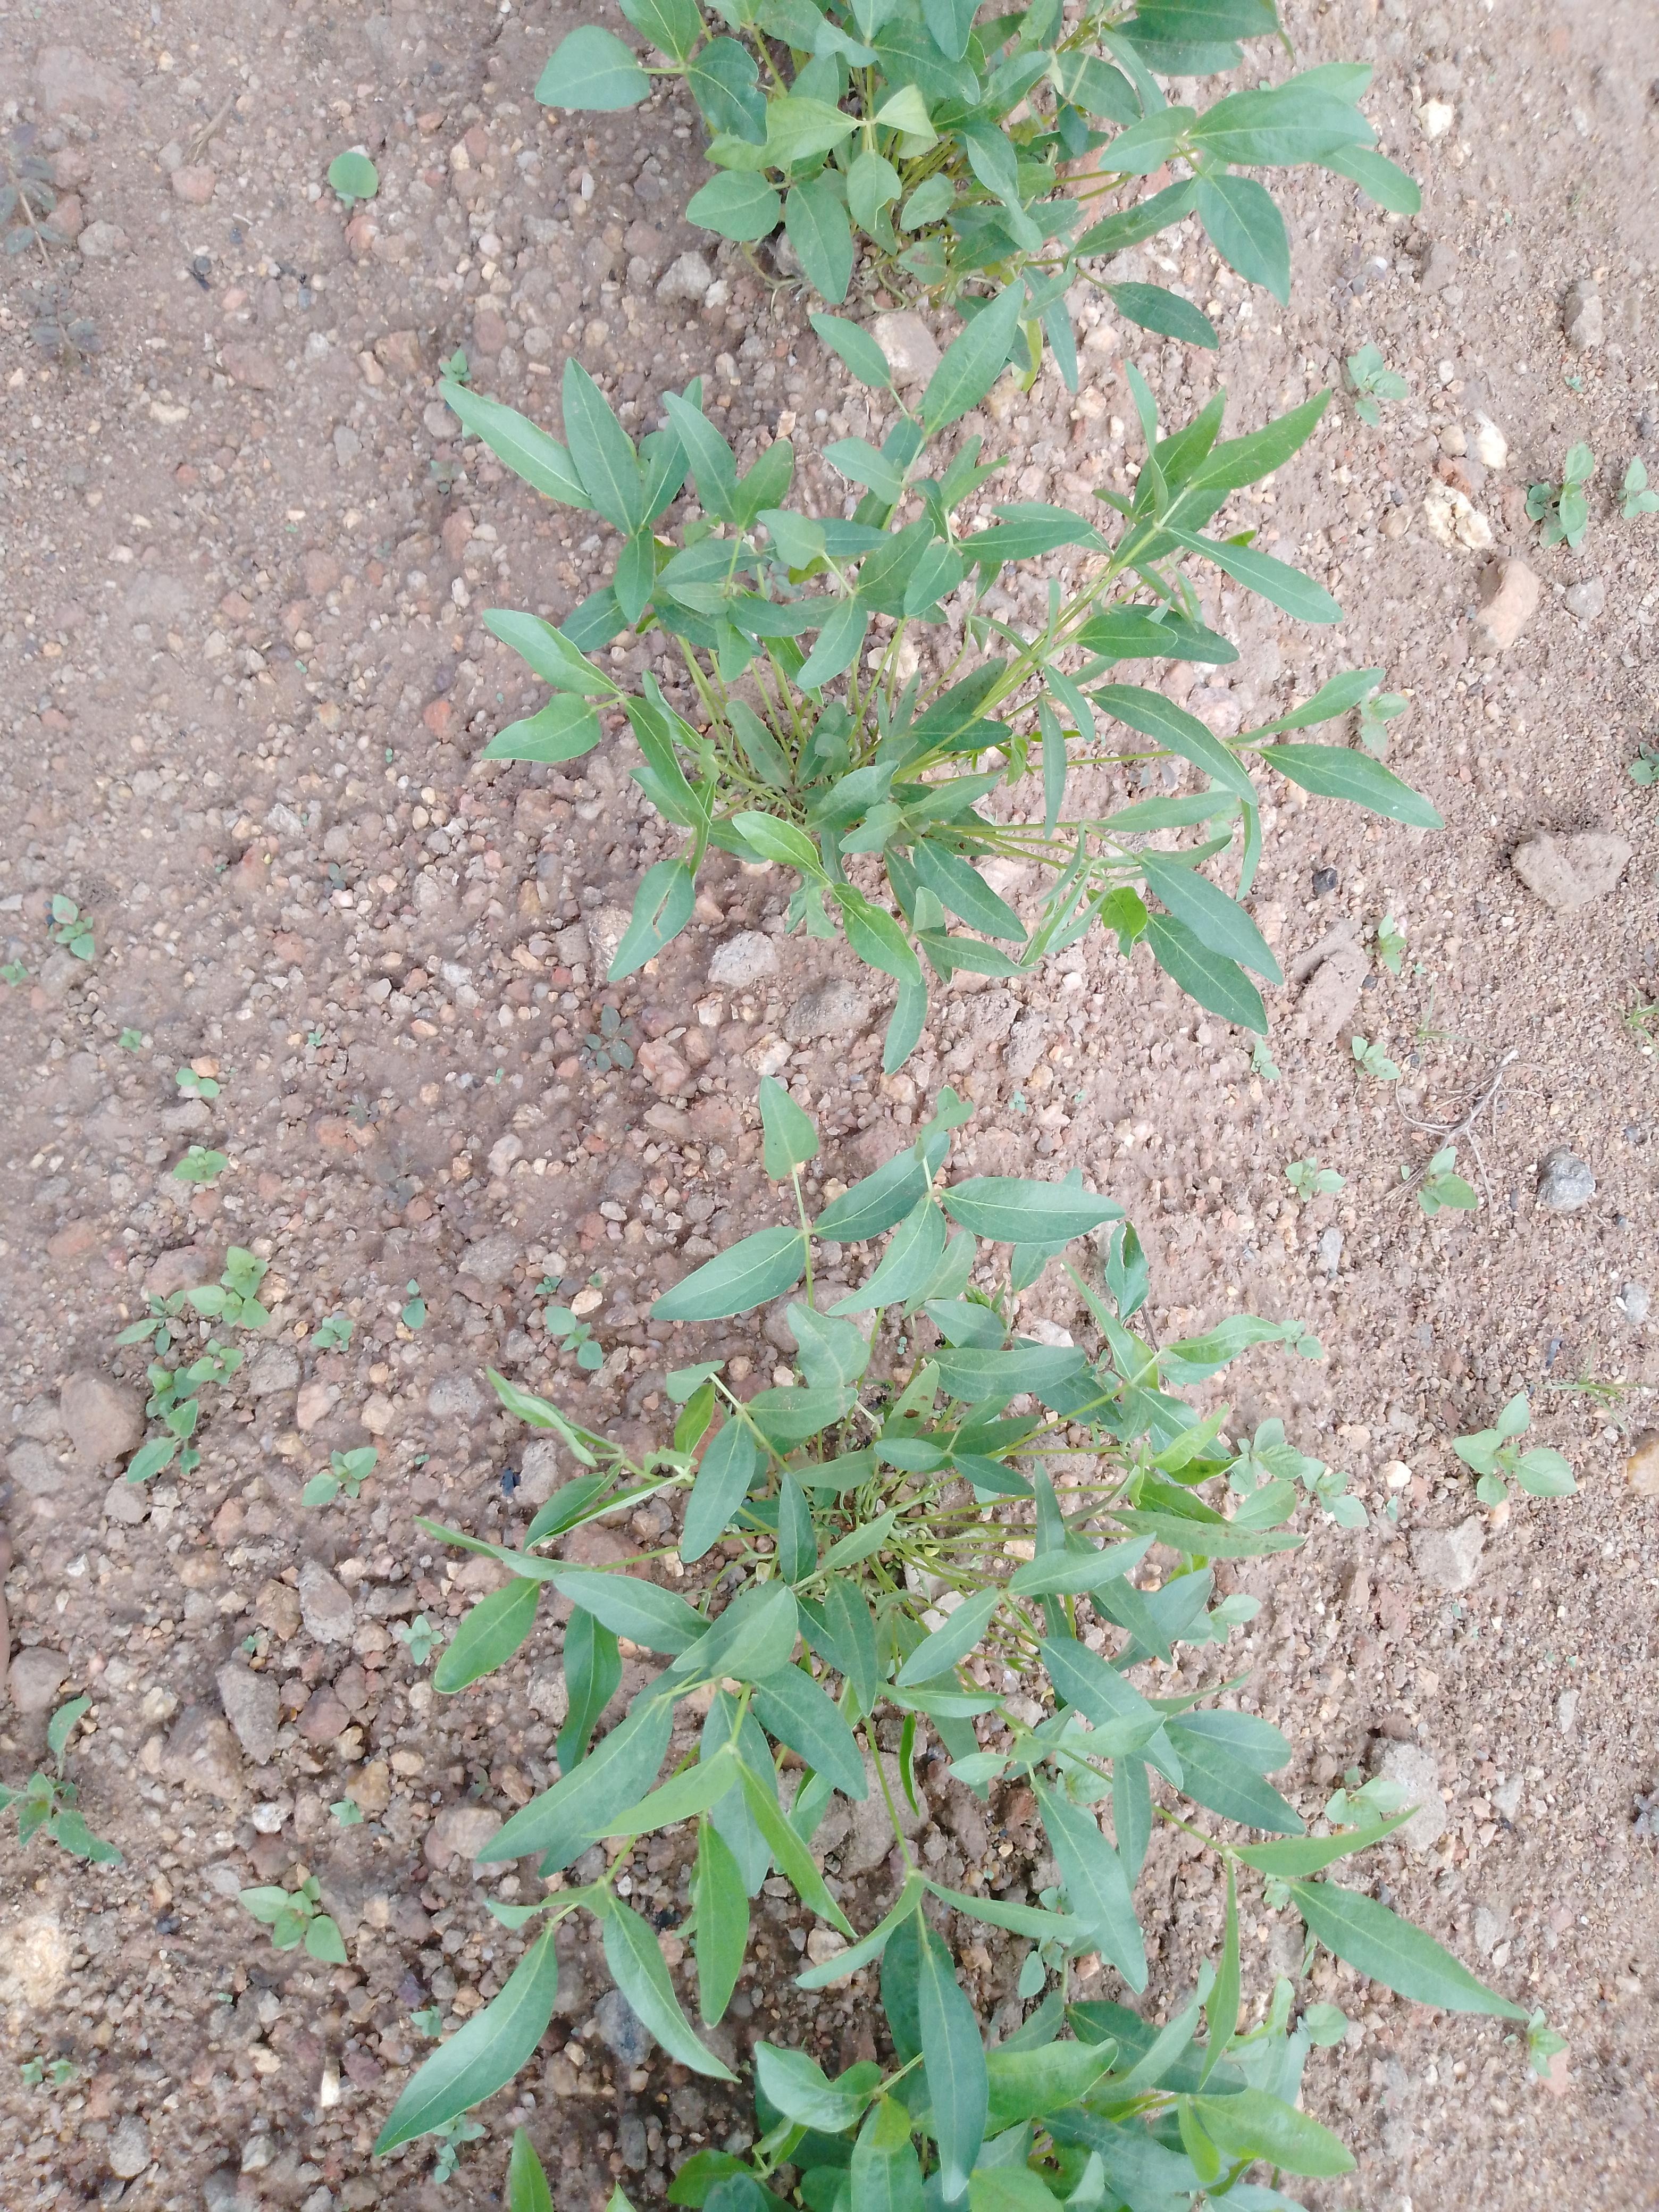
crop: common bean
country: Malawi
